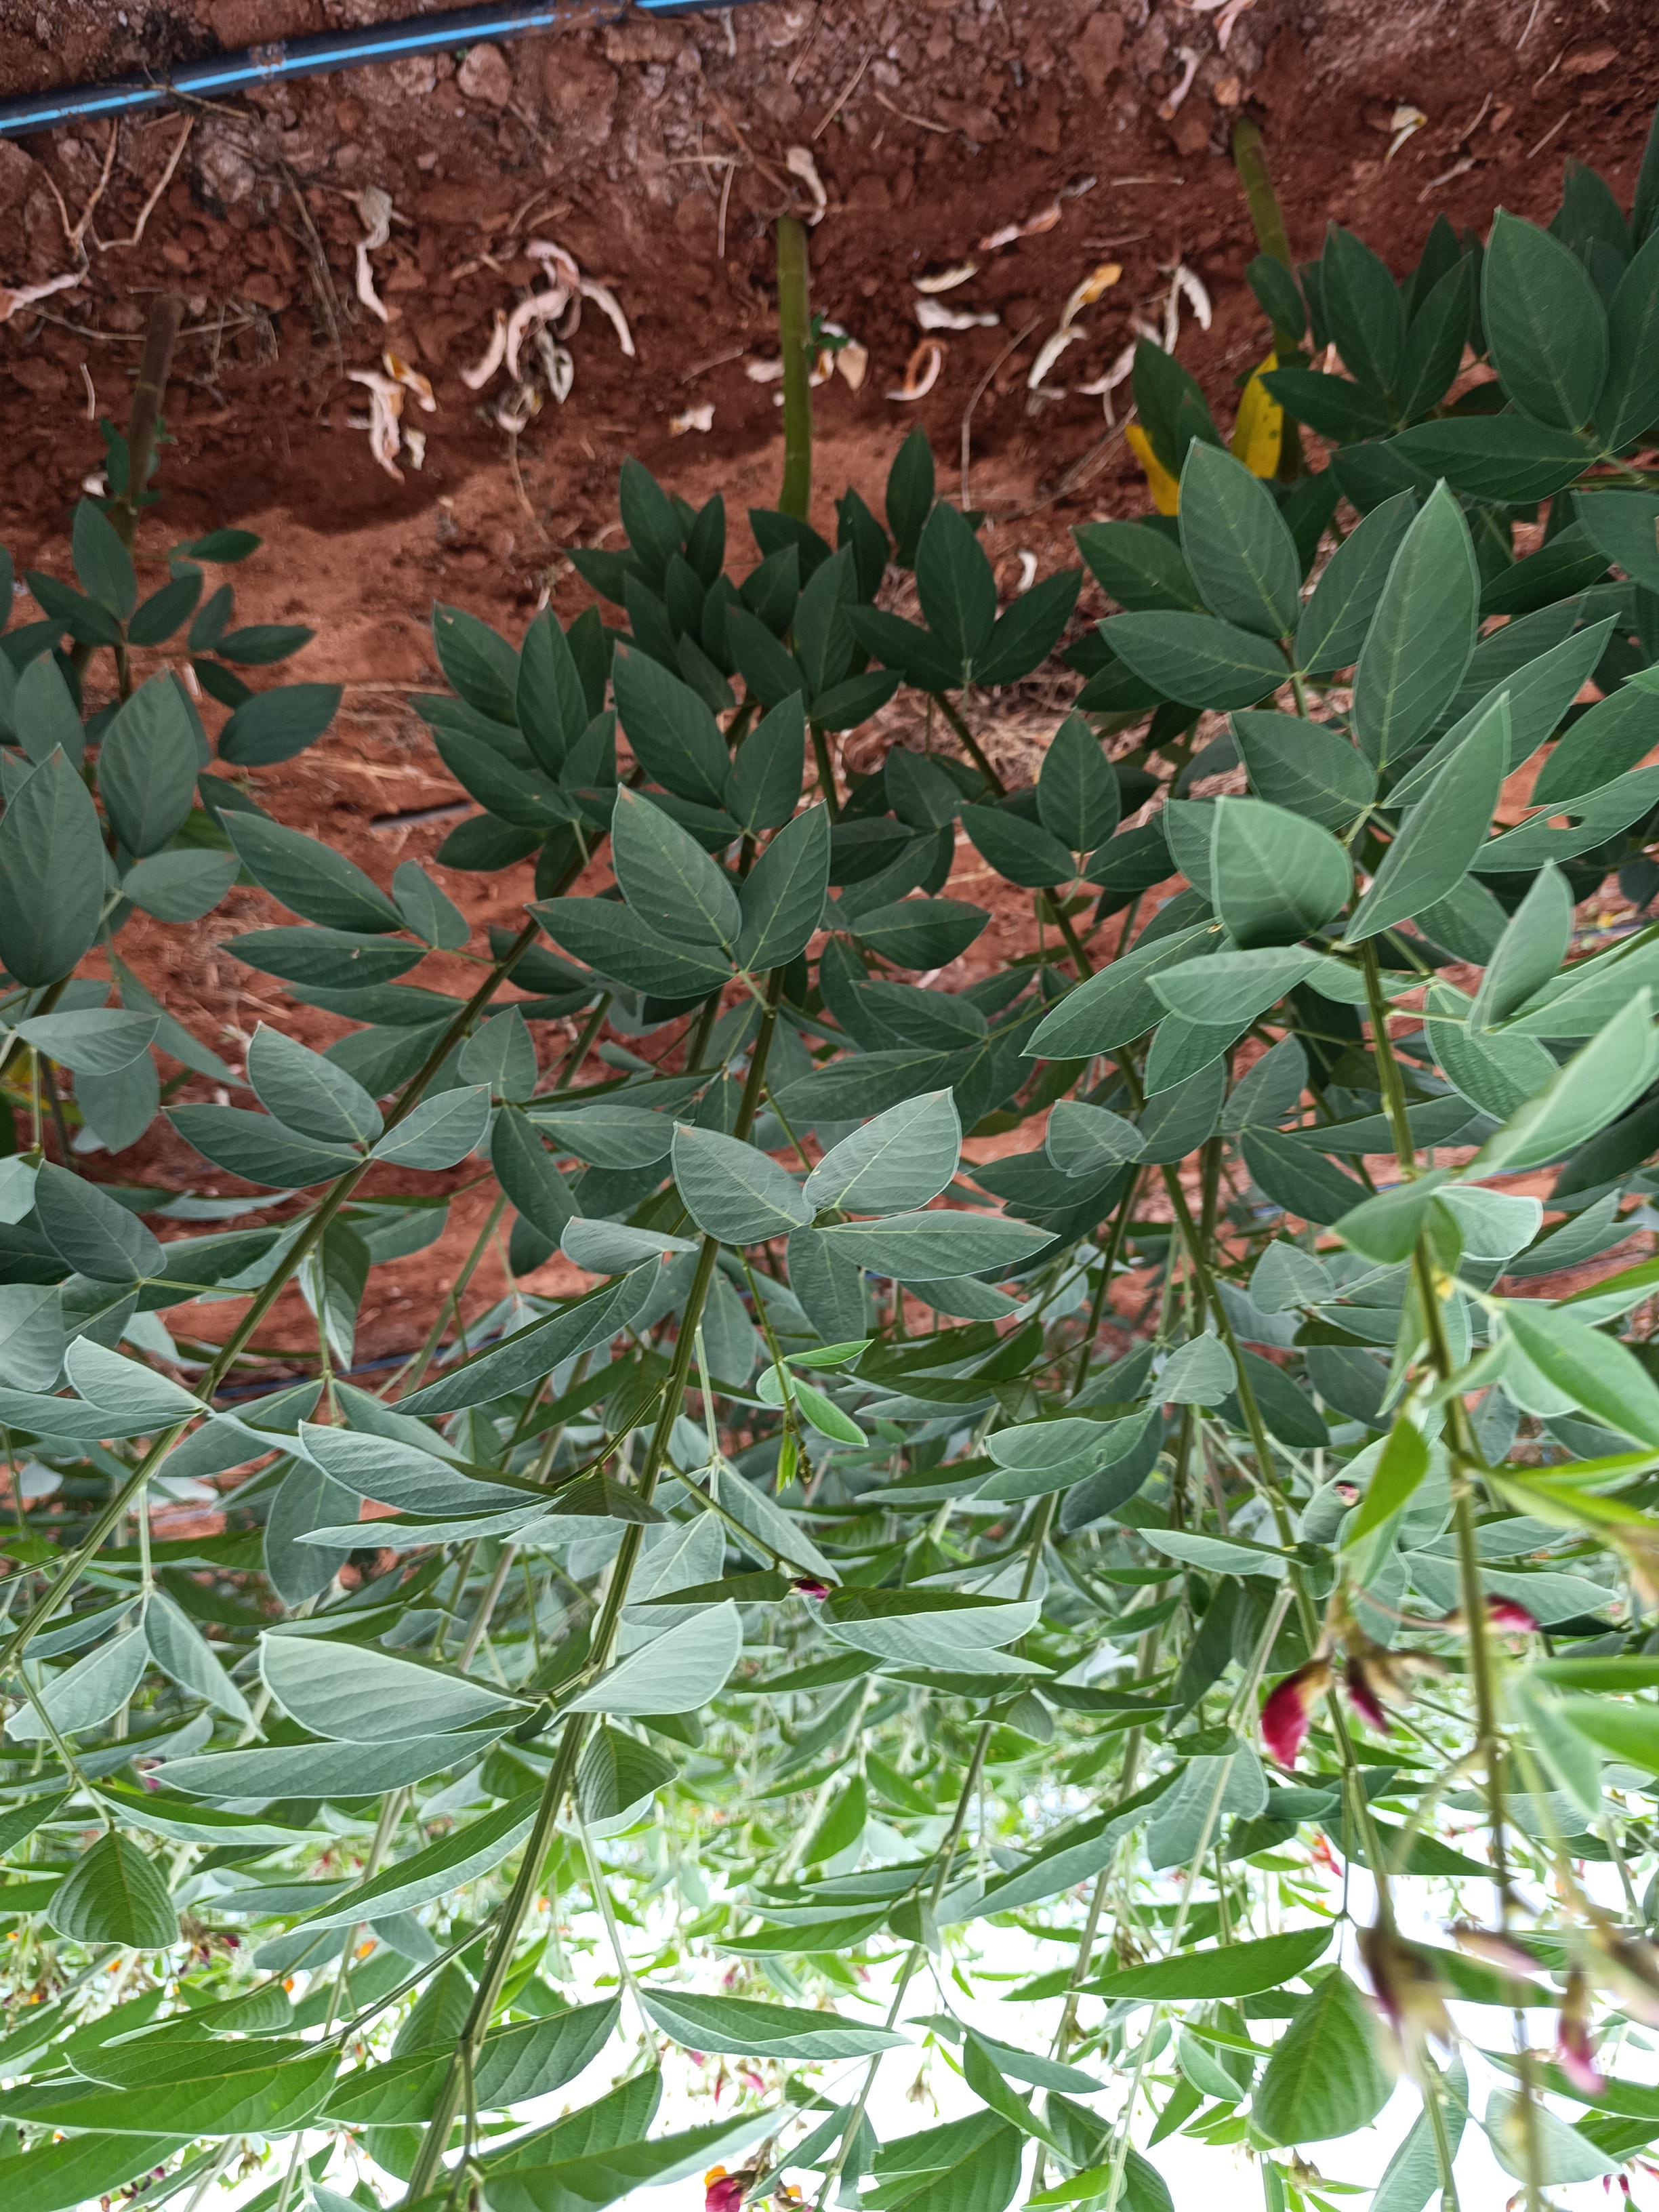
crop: pigeonpea
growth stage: flowering
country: Kenya
